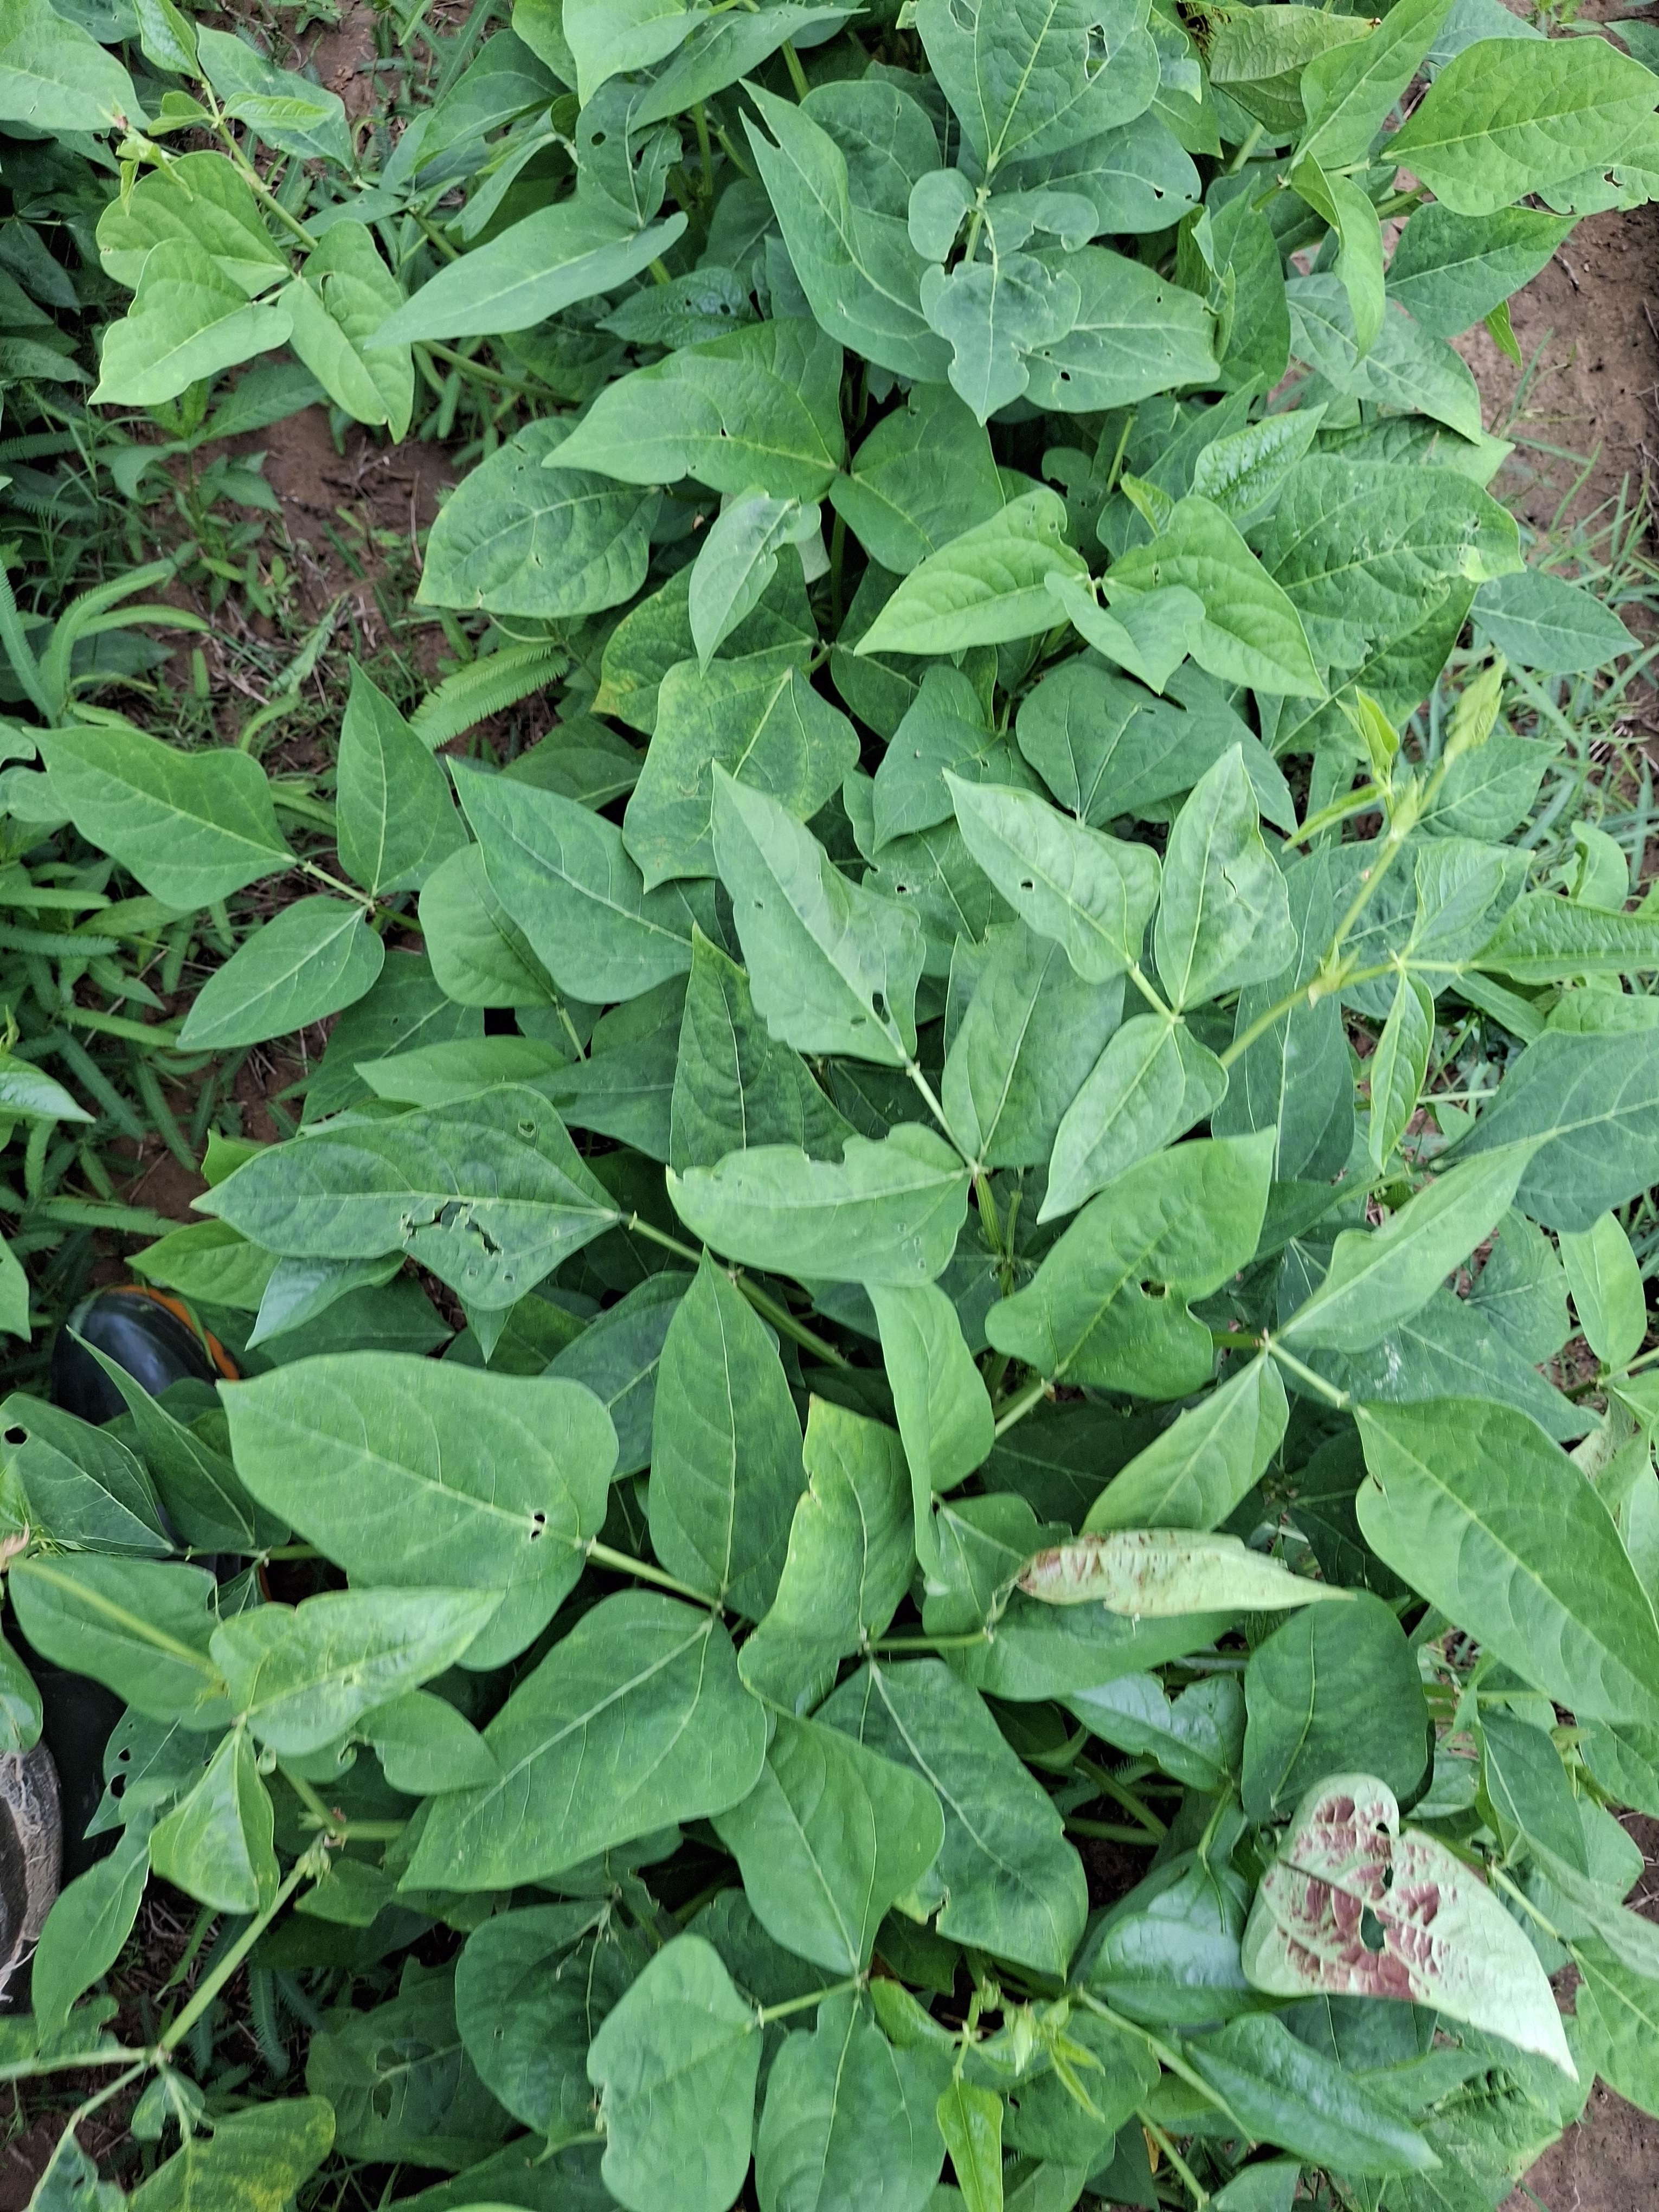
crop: cowpea
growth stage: flowering
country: Nigeria
